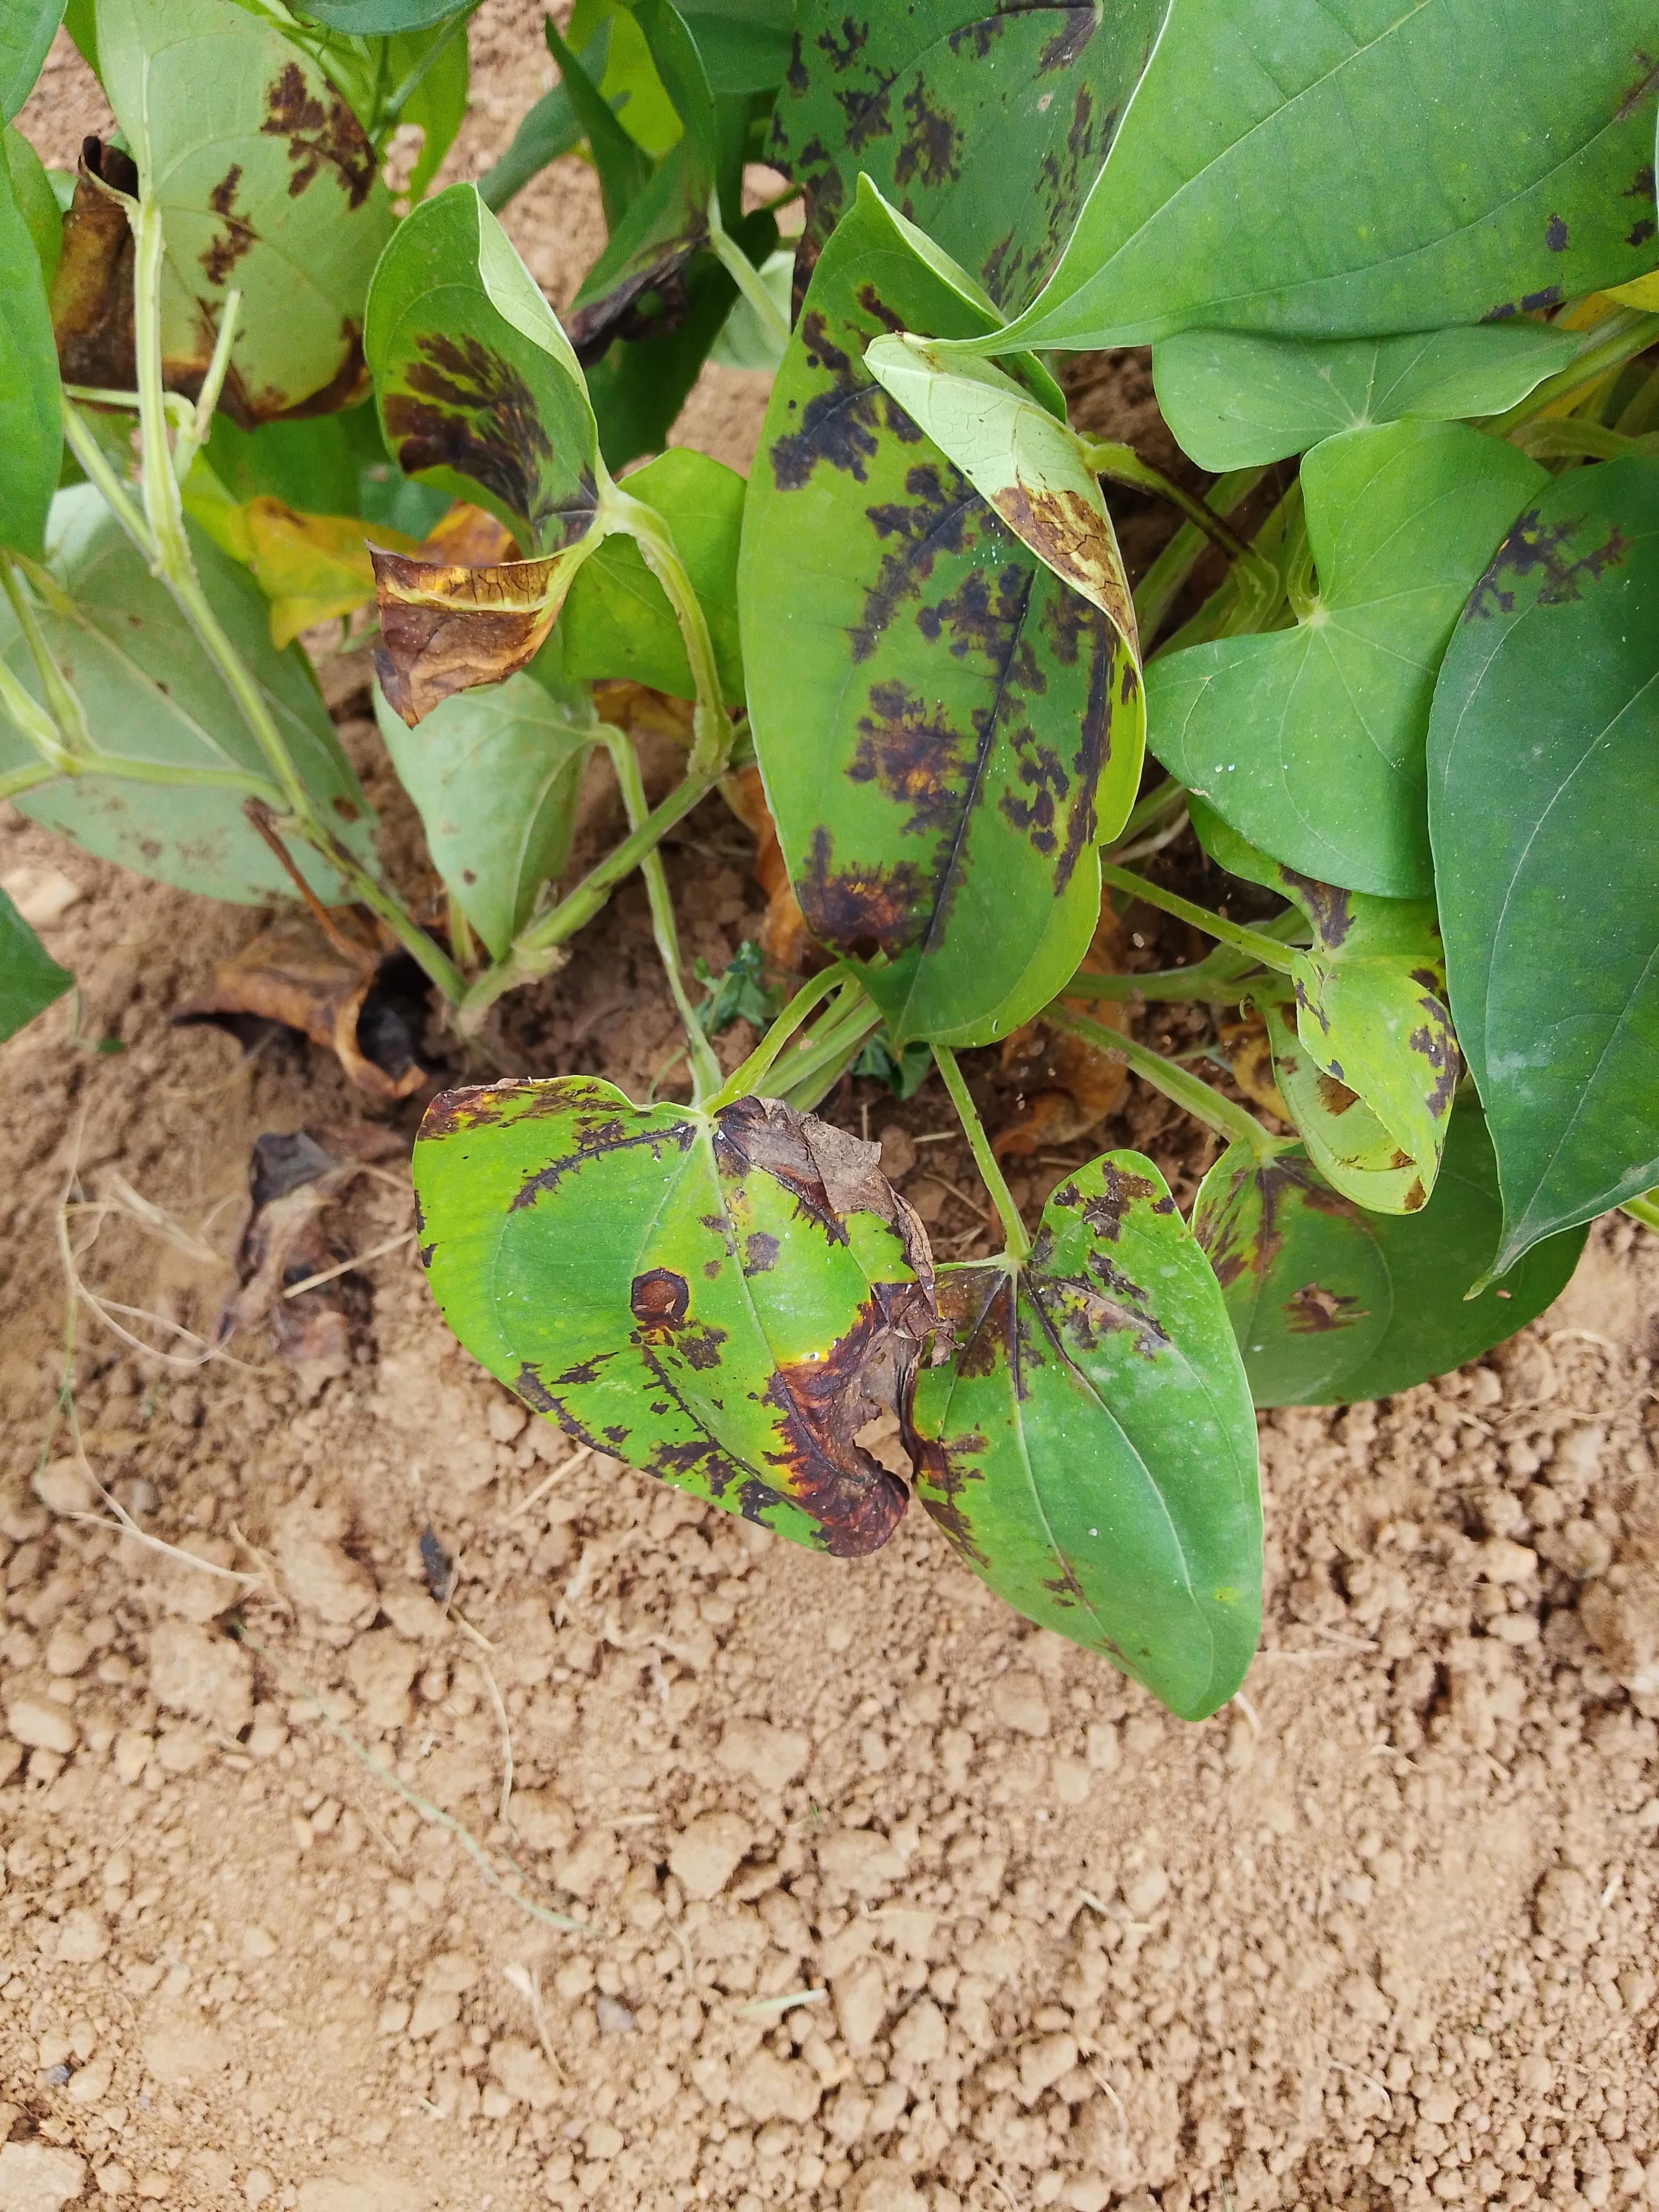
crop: yam
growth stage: vegetative
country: Nigeria
